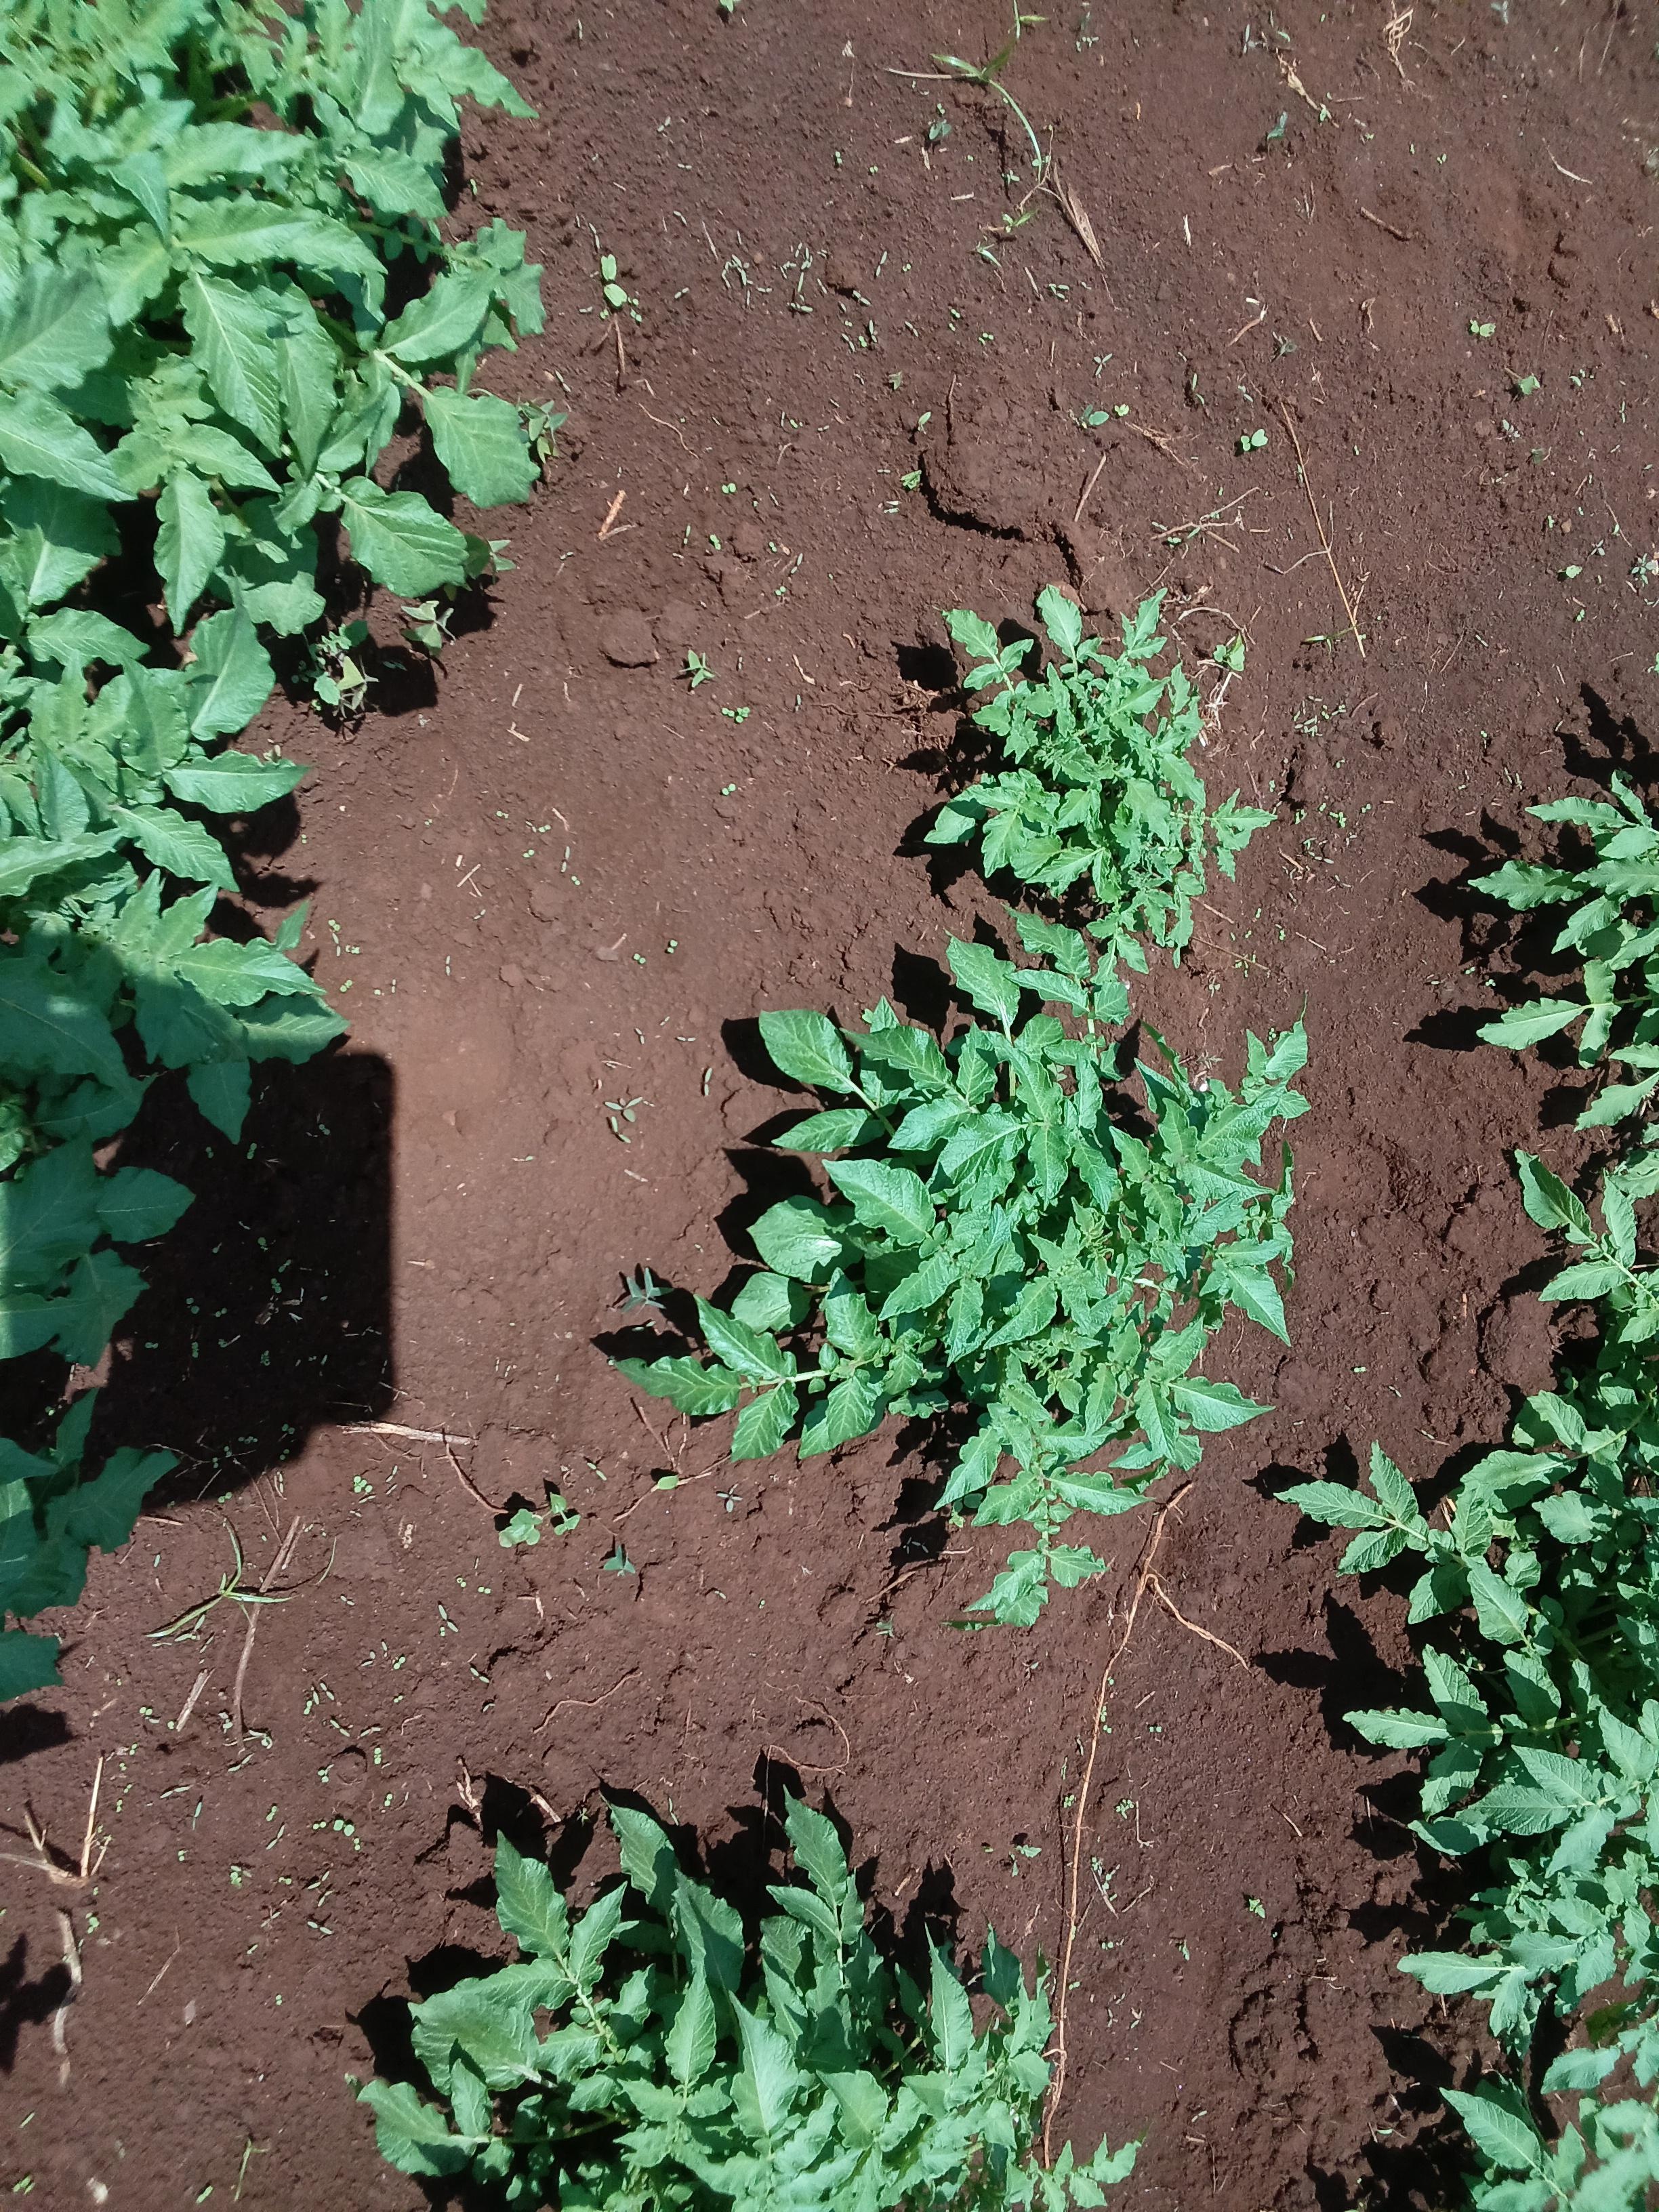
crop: potato
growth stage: vegetative
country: Kenya
